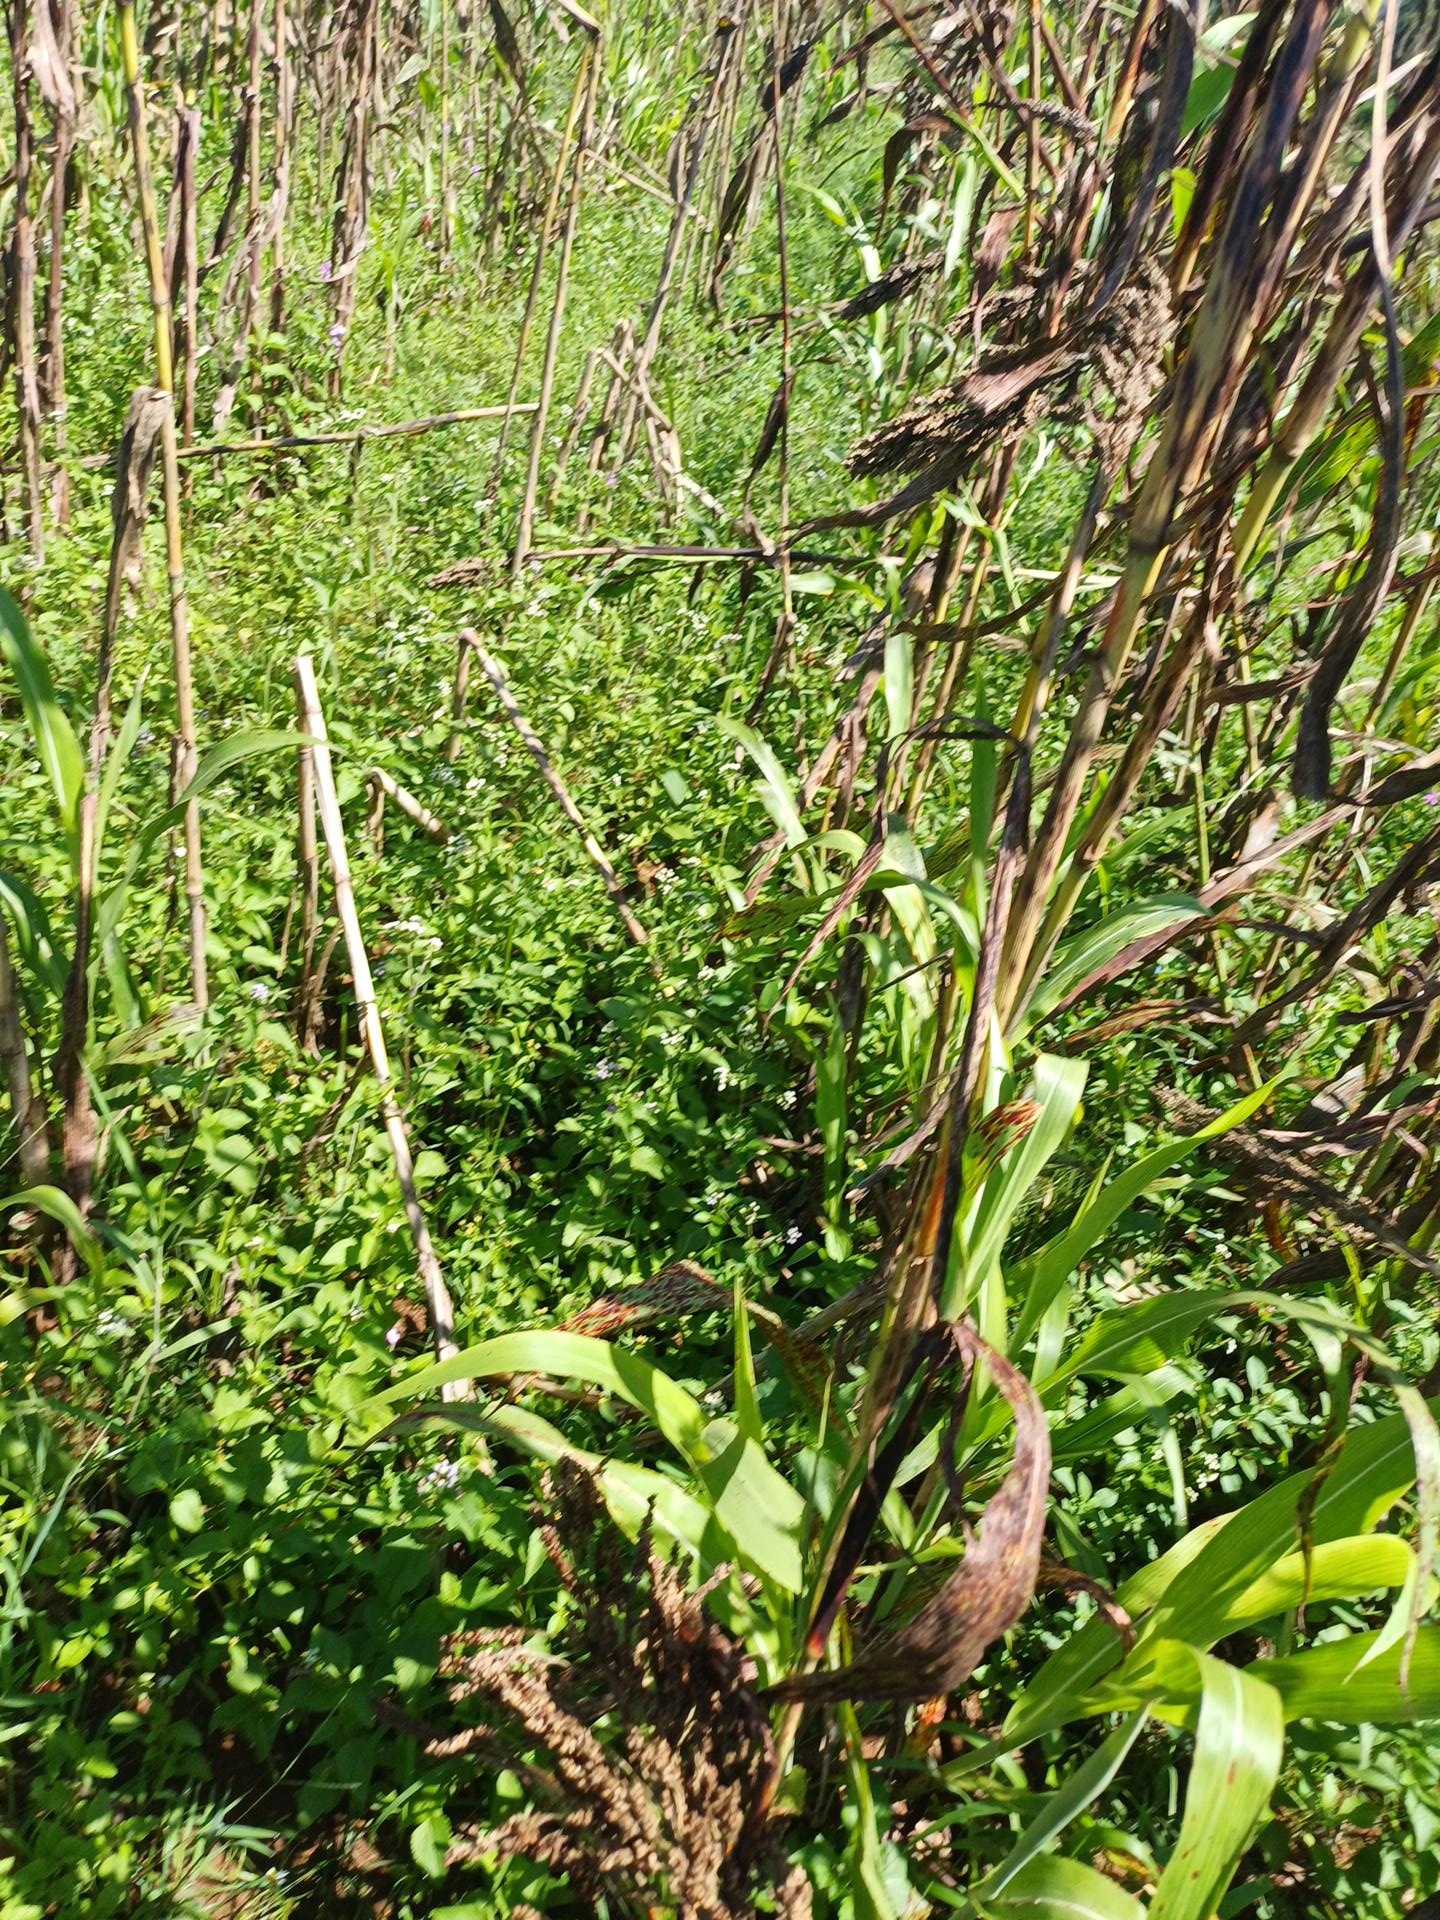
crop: sorghum
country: Kenya
